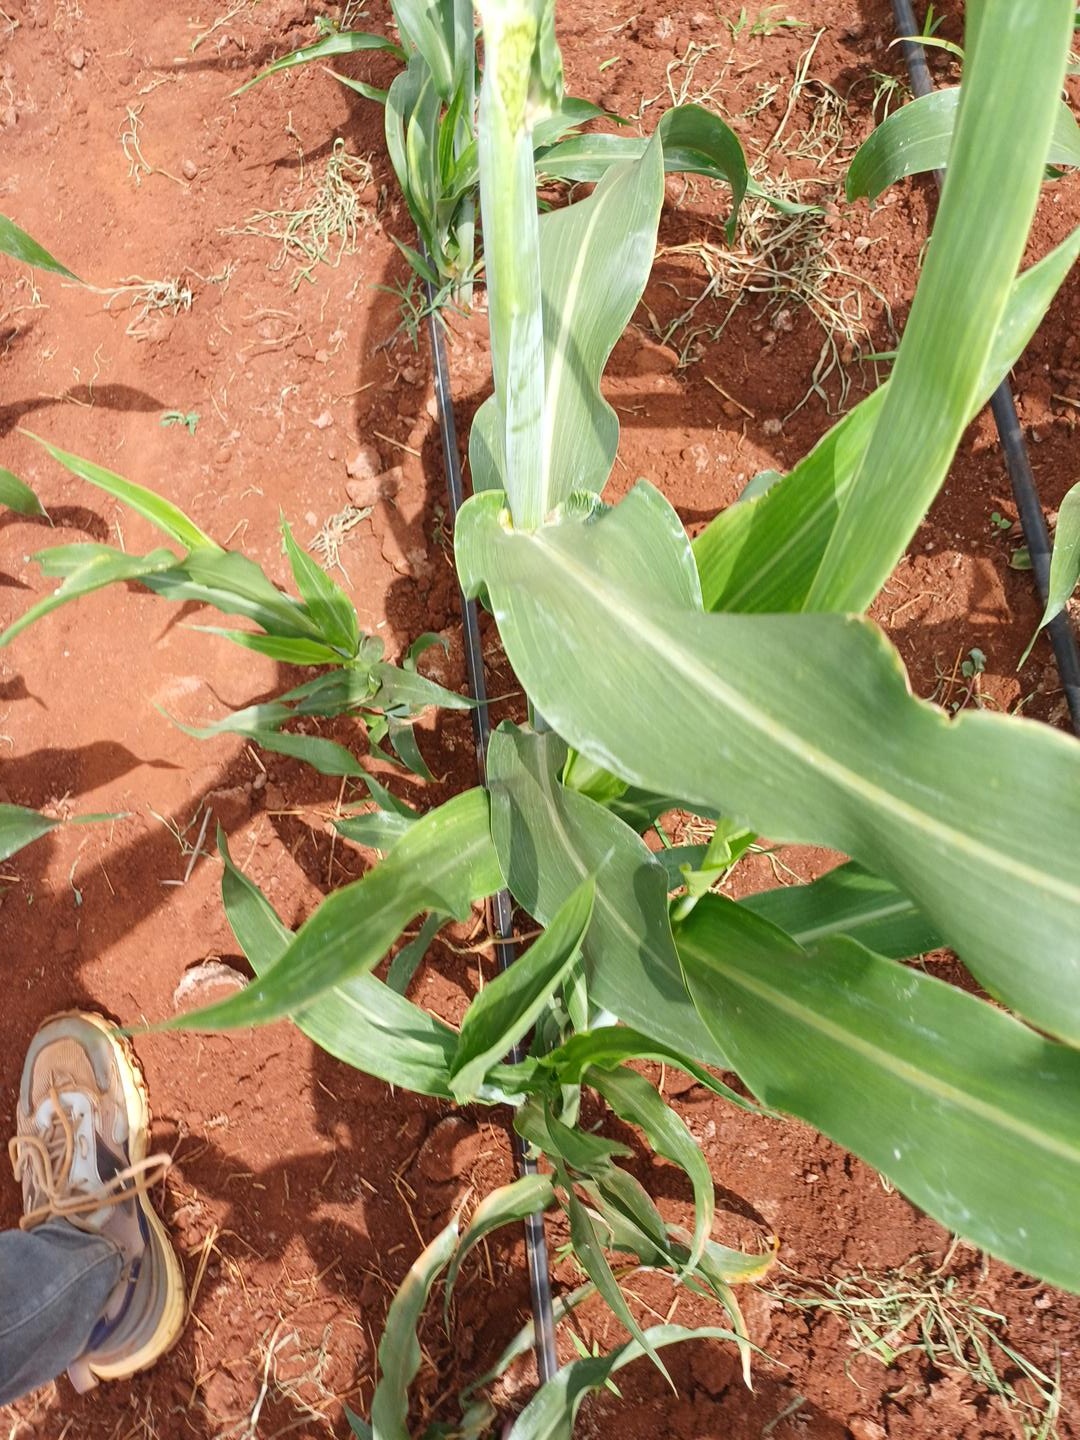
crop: sorghum
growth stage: heading tuber
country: Kenya
